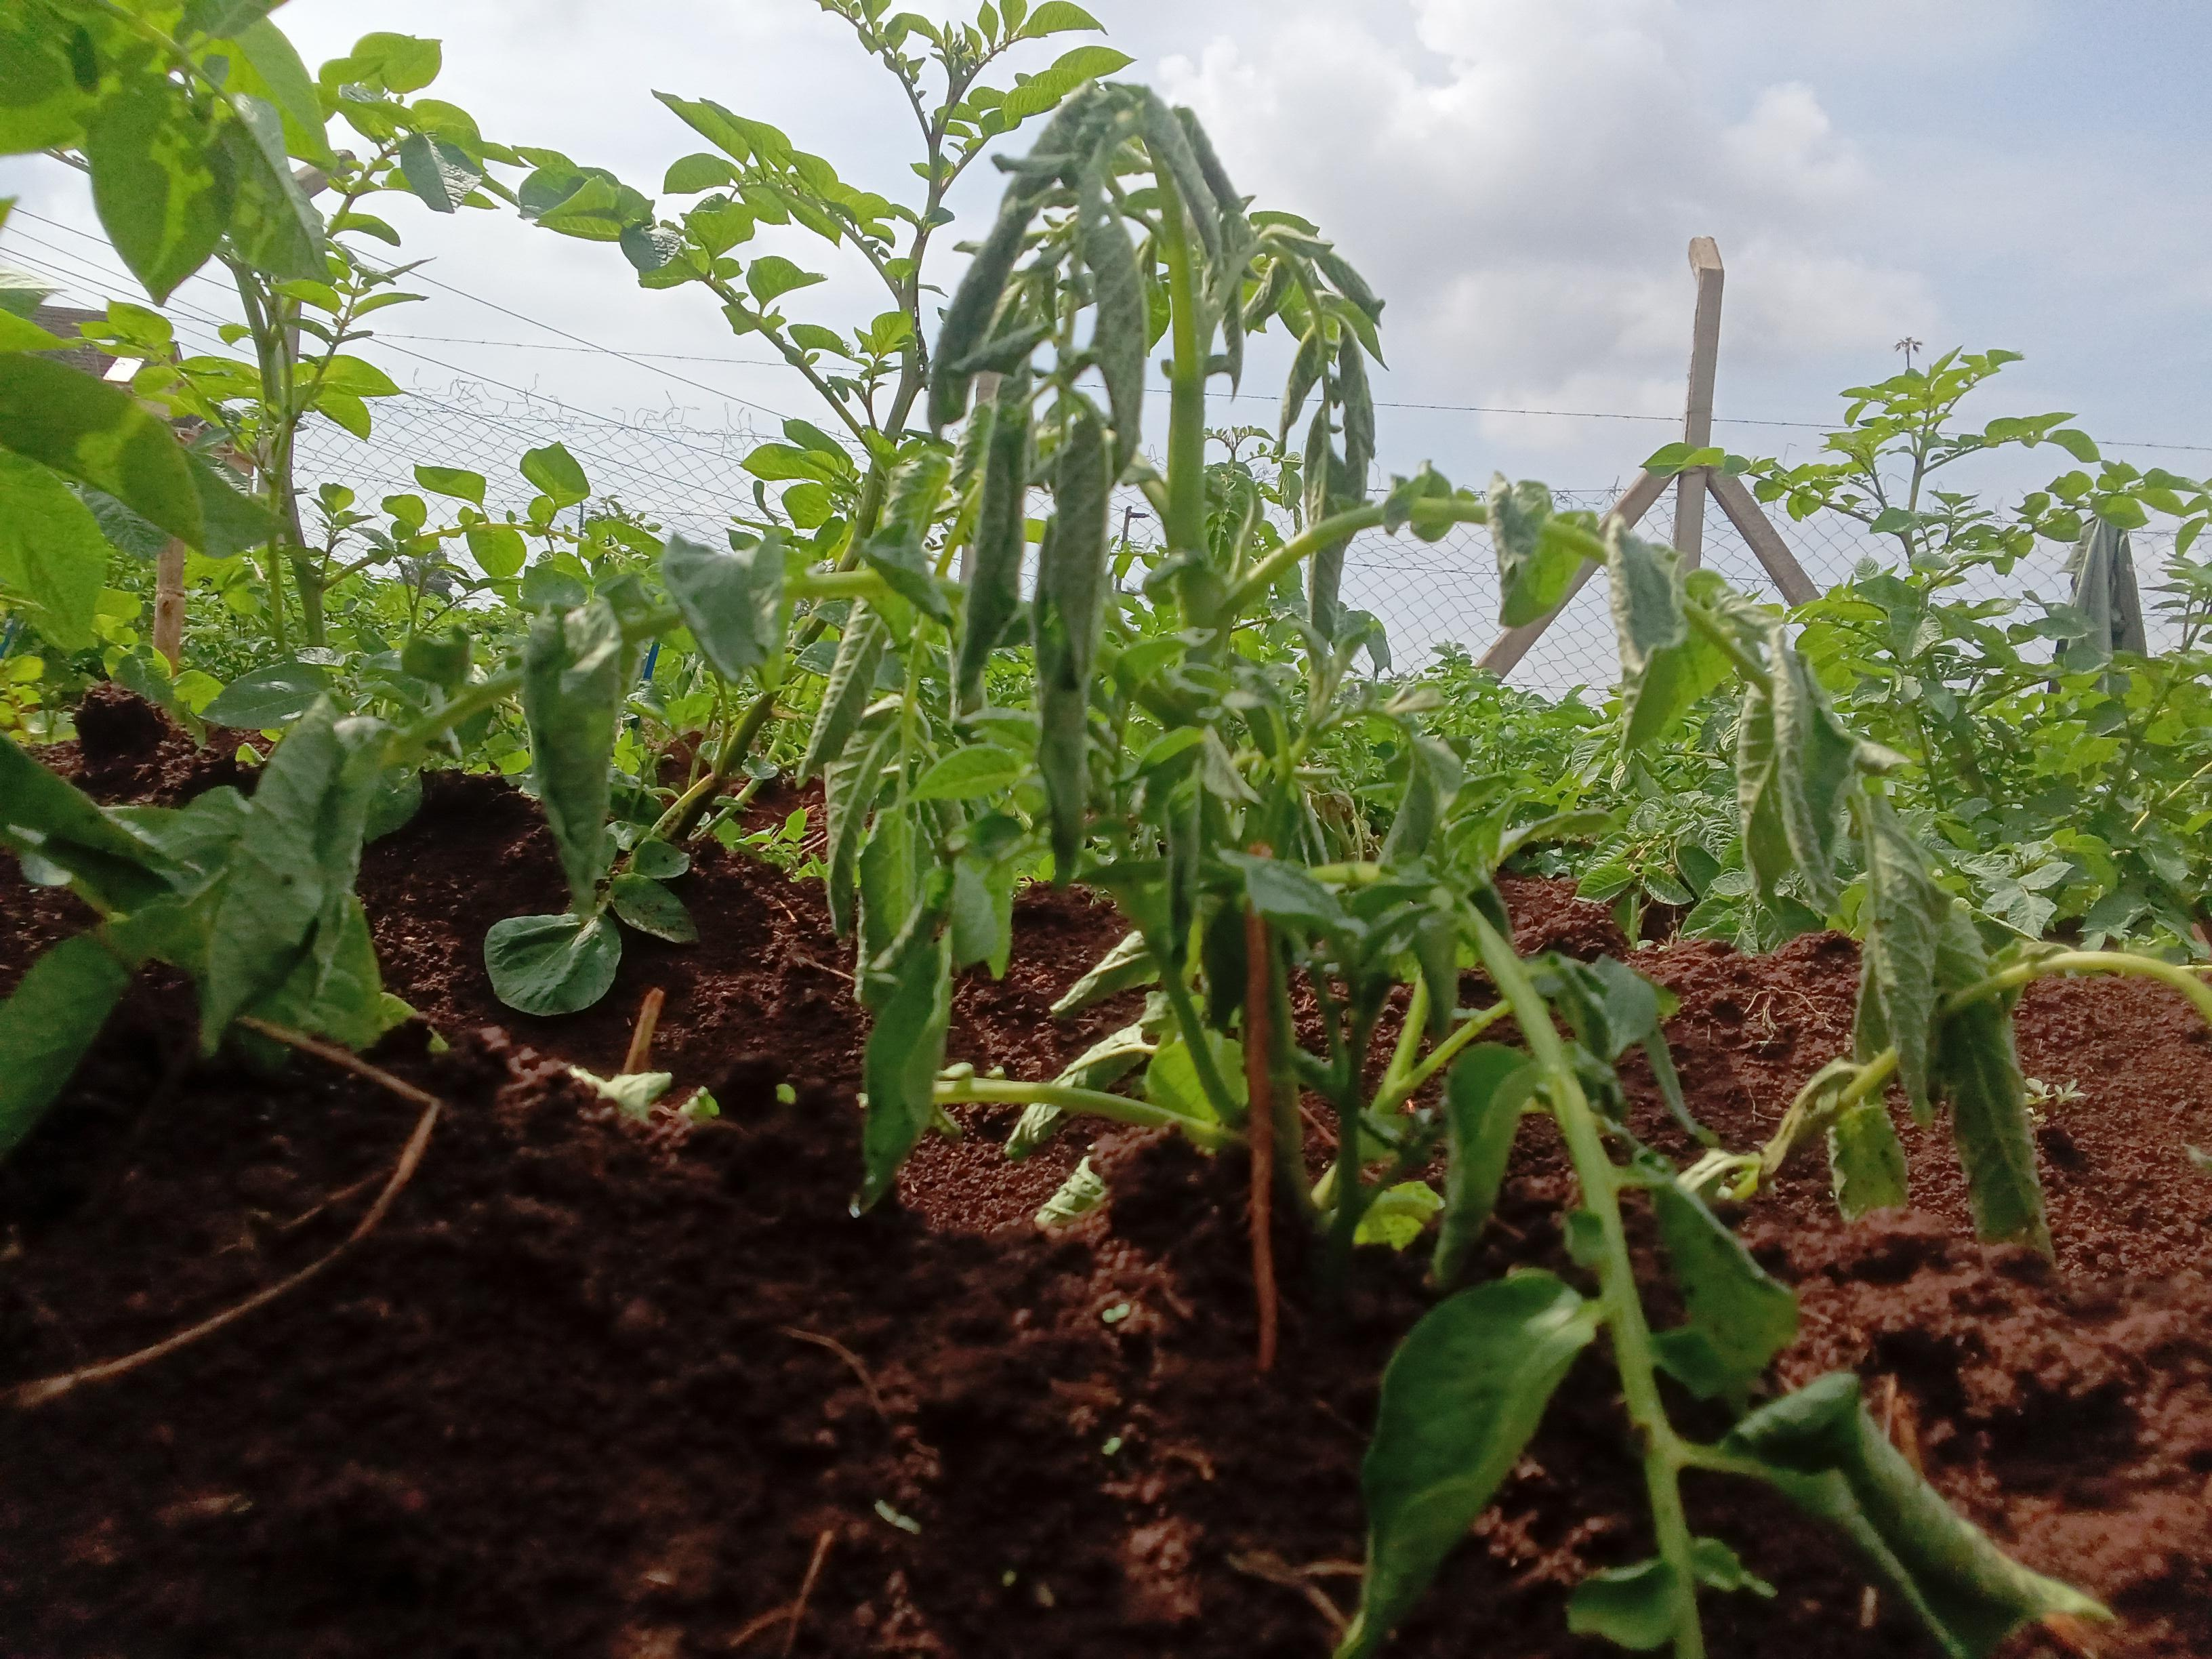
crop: potato
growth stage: vegetative
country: Kenya
